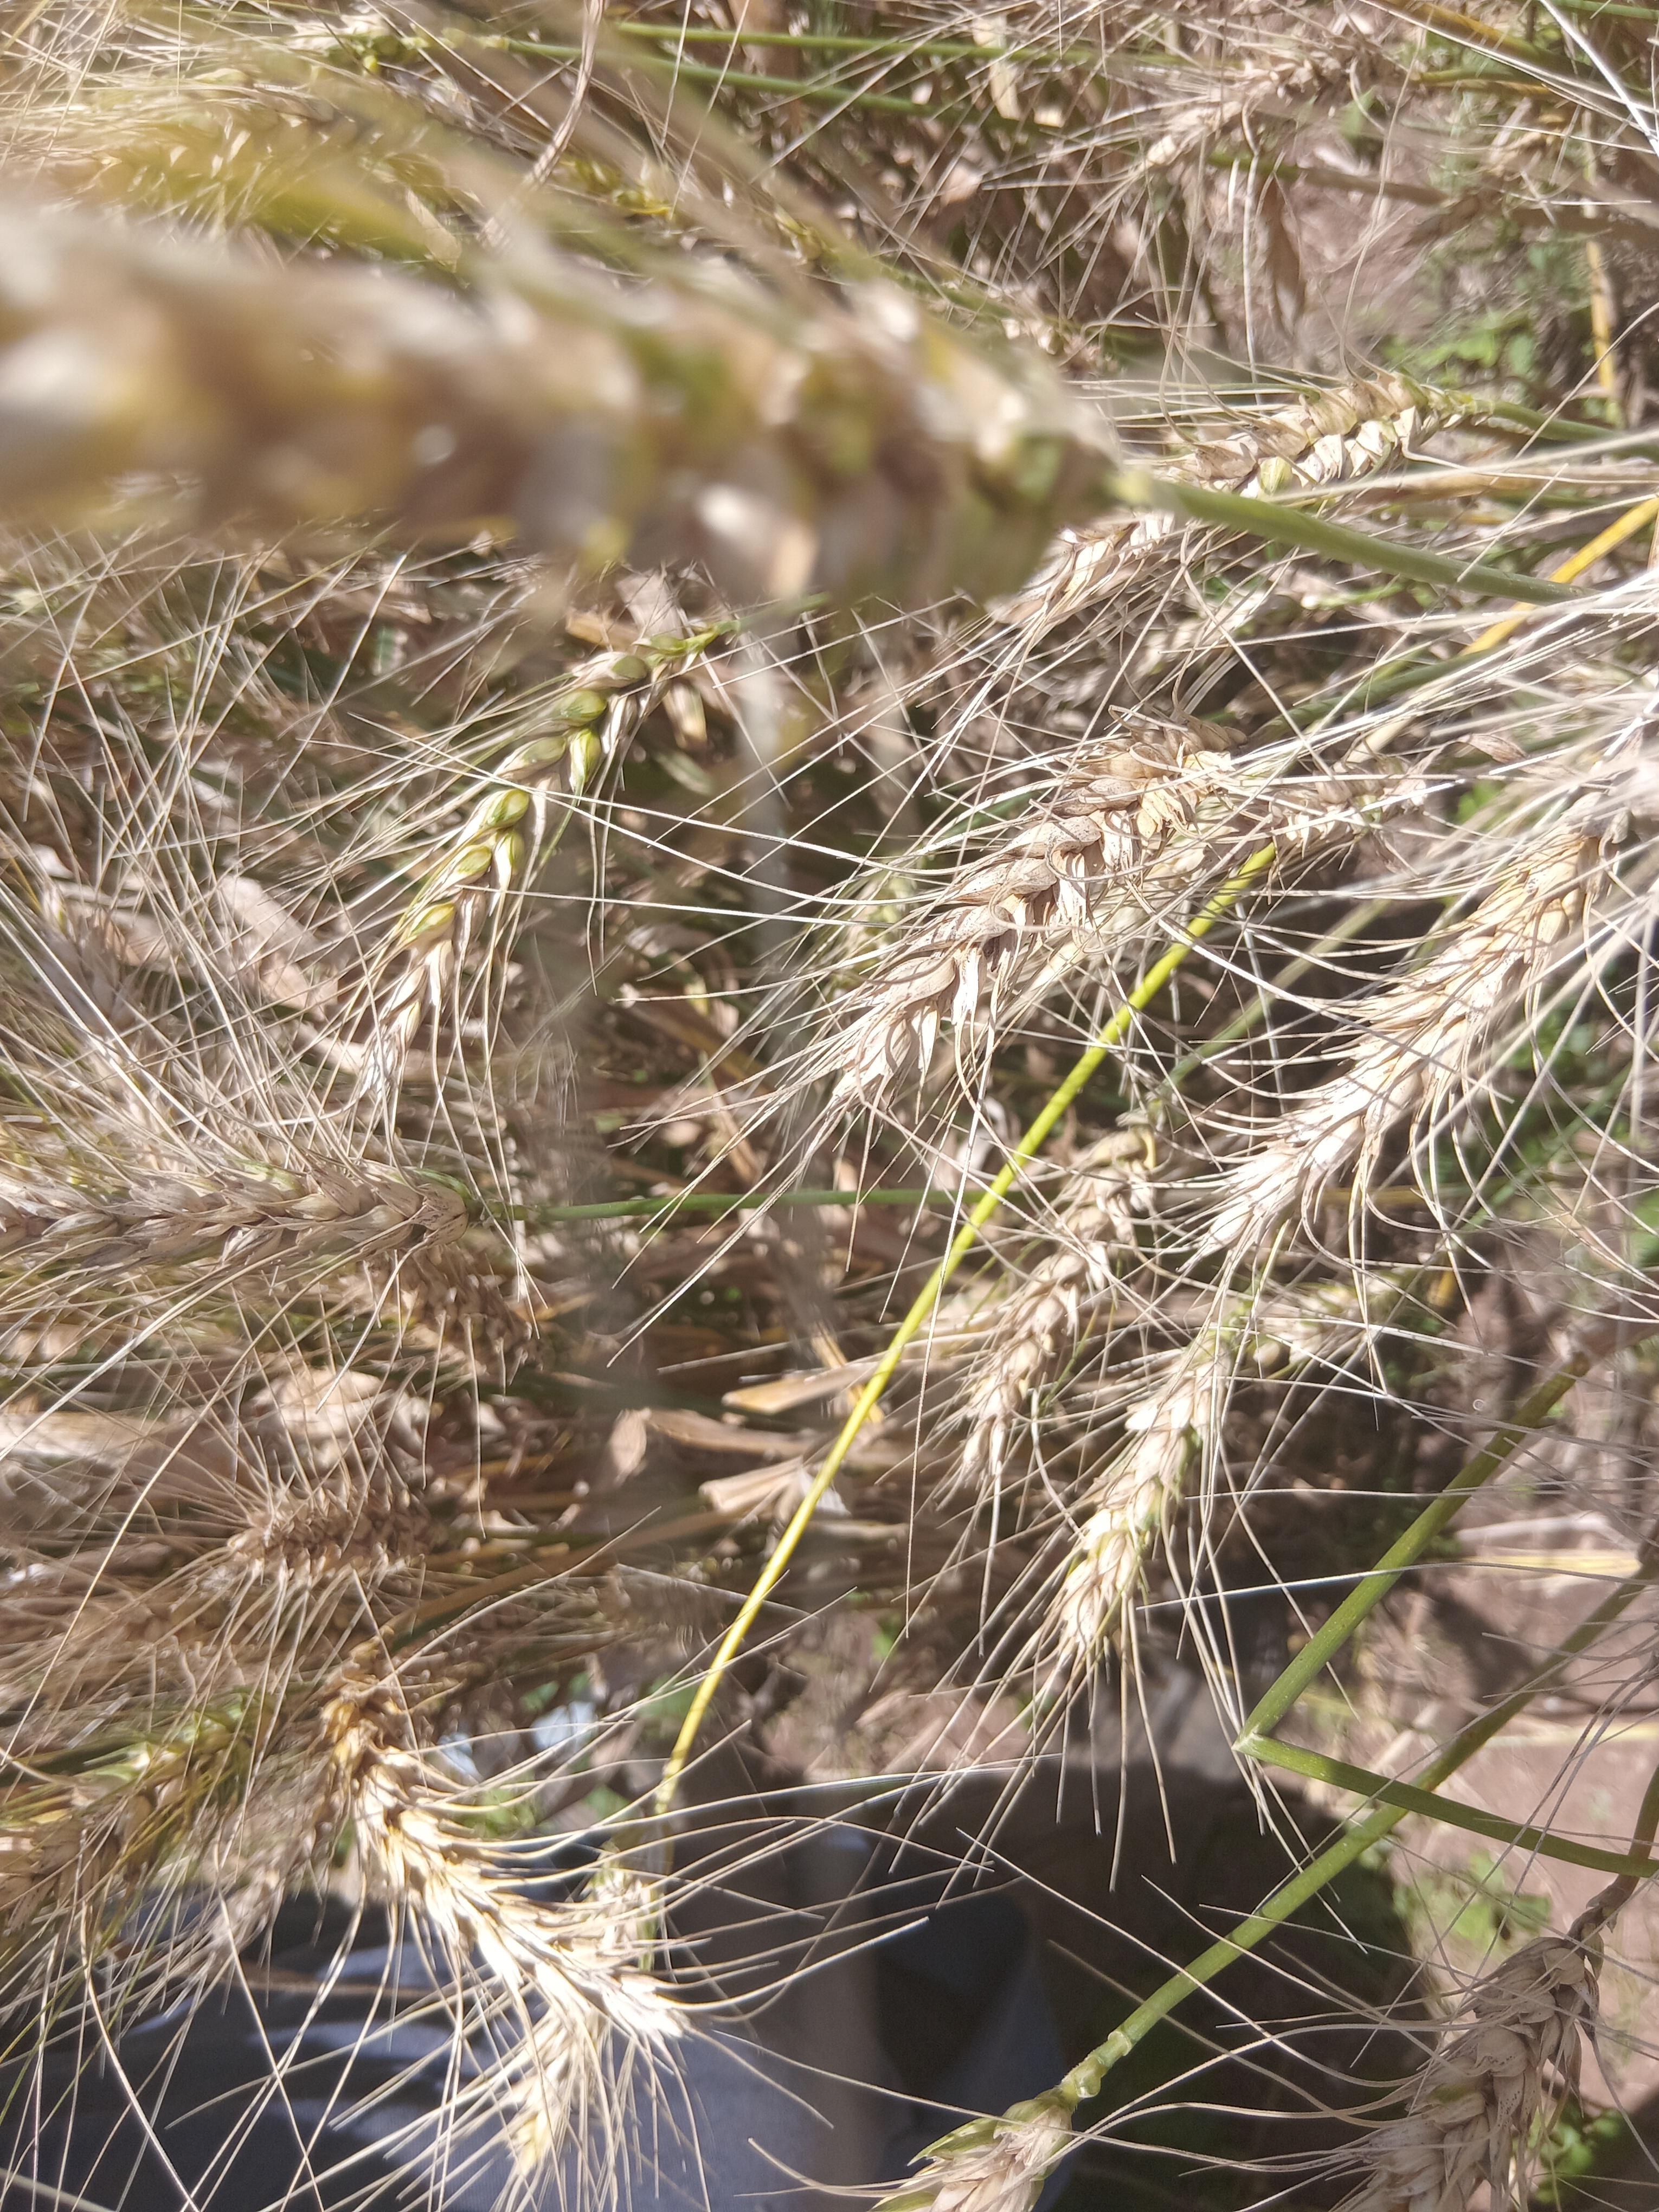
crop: wheat
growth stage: maturity
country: Kenya
